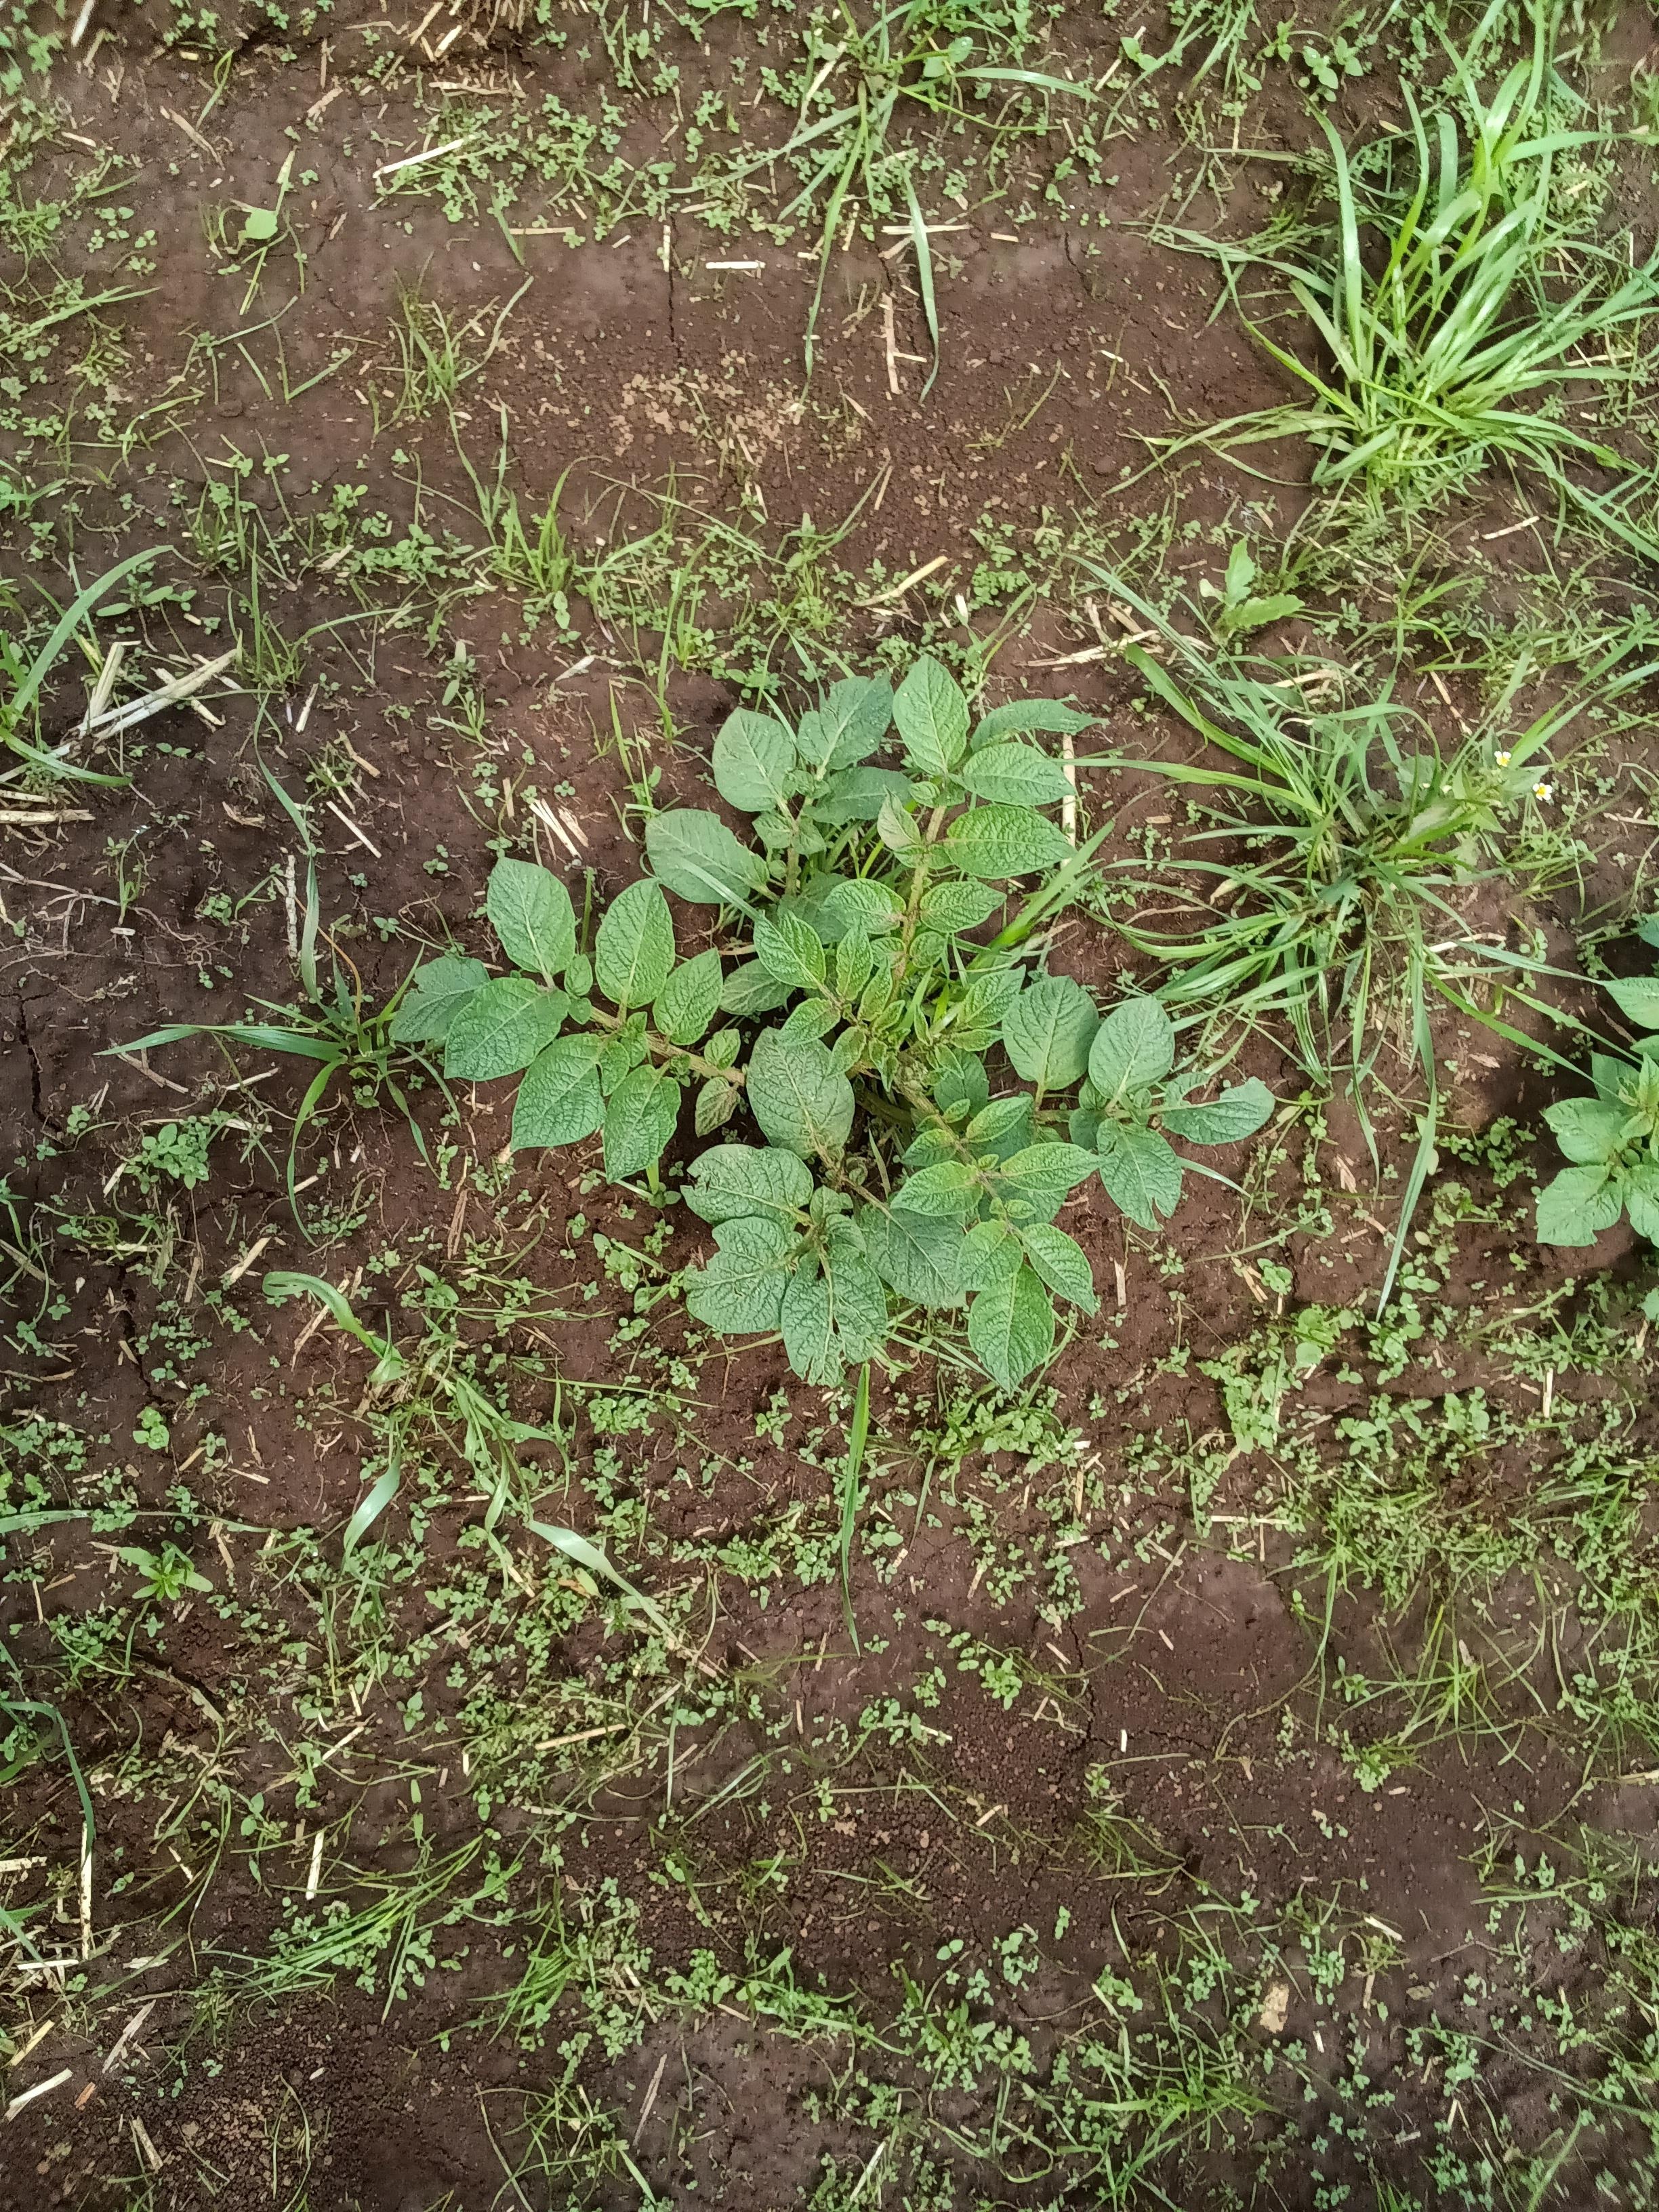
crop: potato
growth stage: vegetative
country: Kenya
